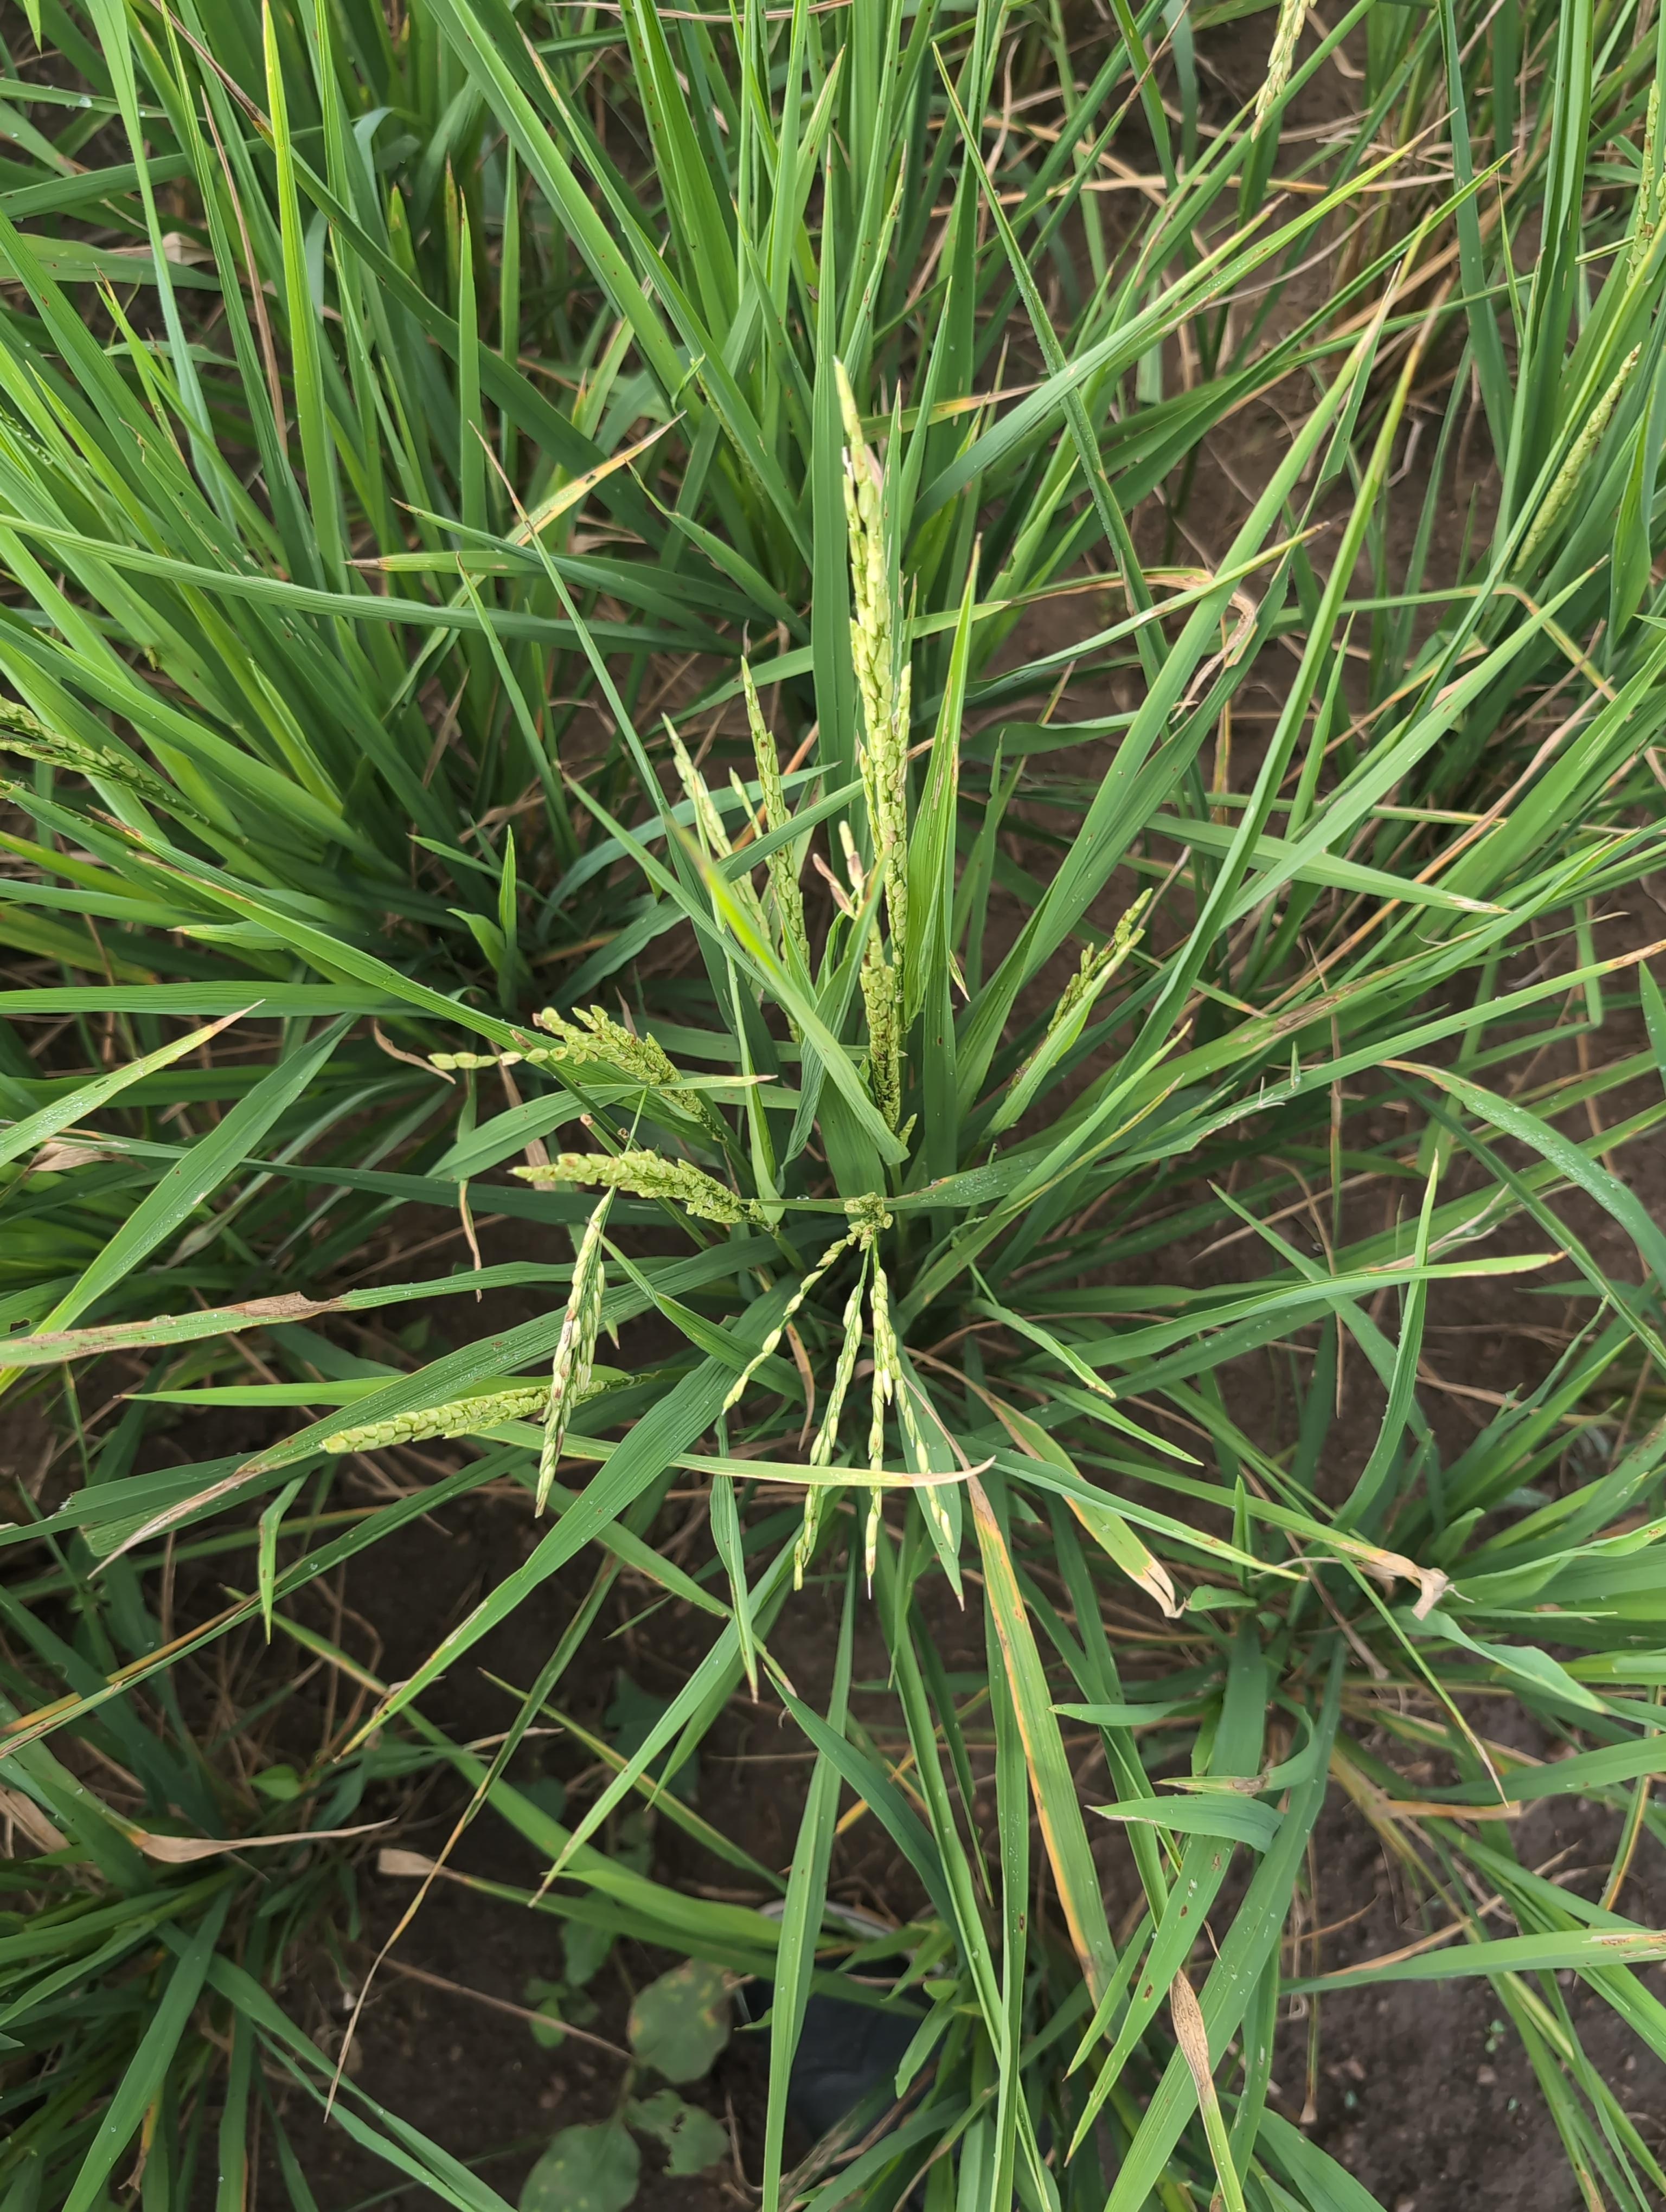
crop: rice
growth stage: flowering
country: Côte d'Ivoire
